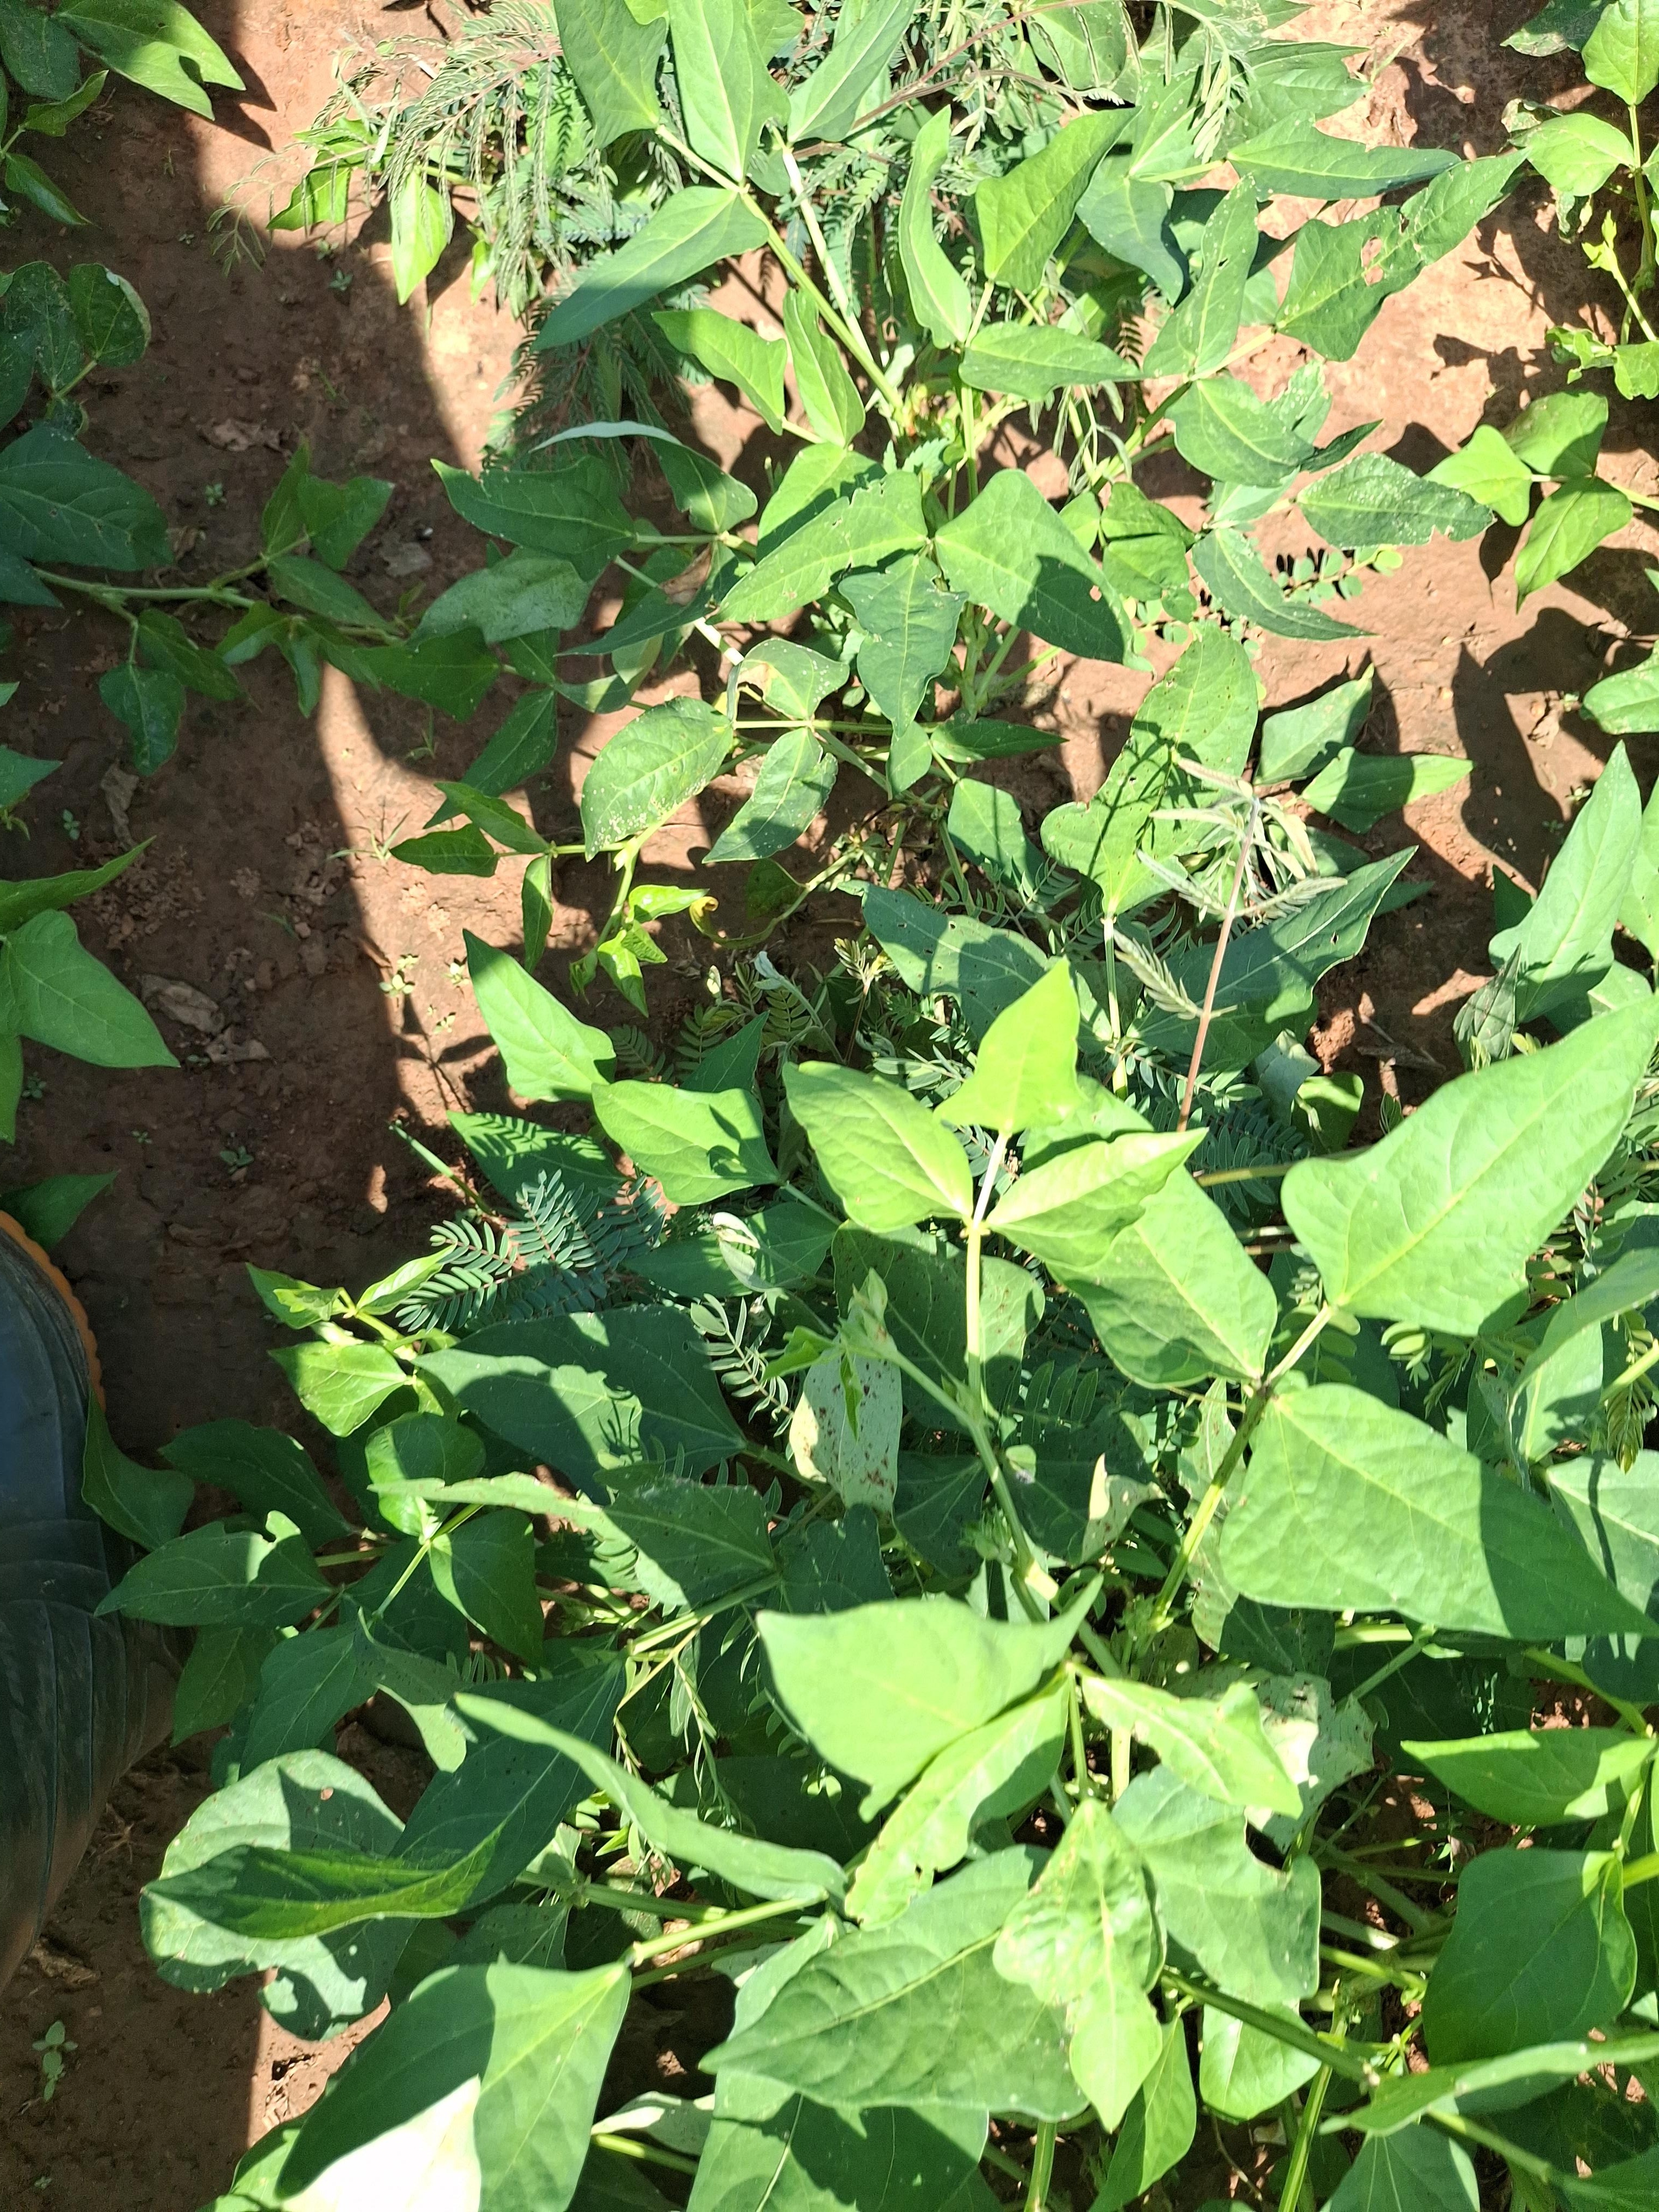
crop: cowpea
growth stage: flowering
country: Nigeria
